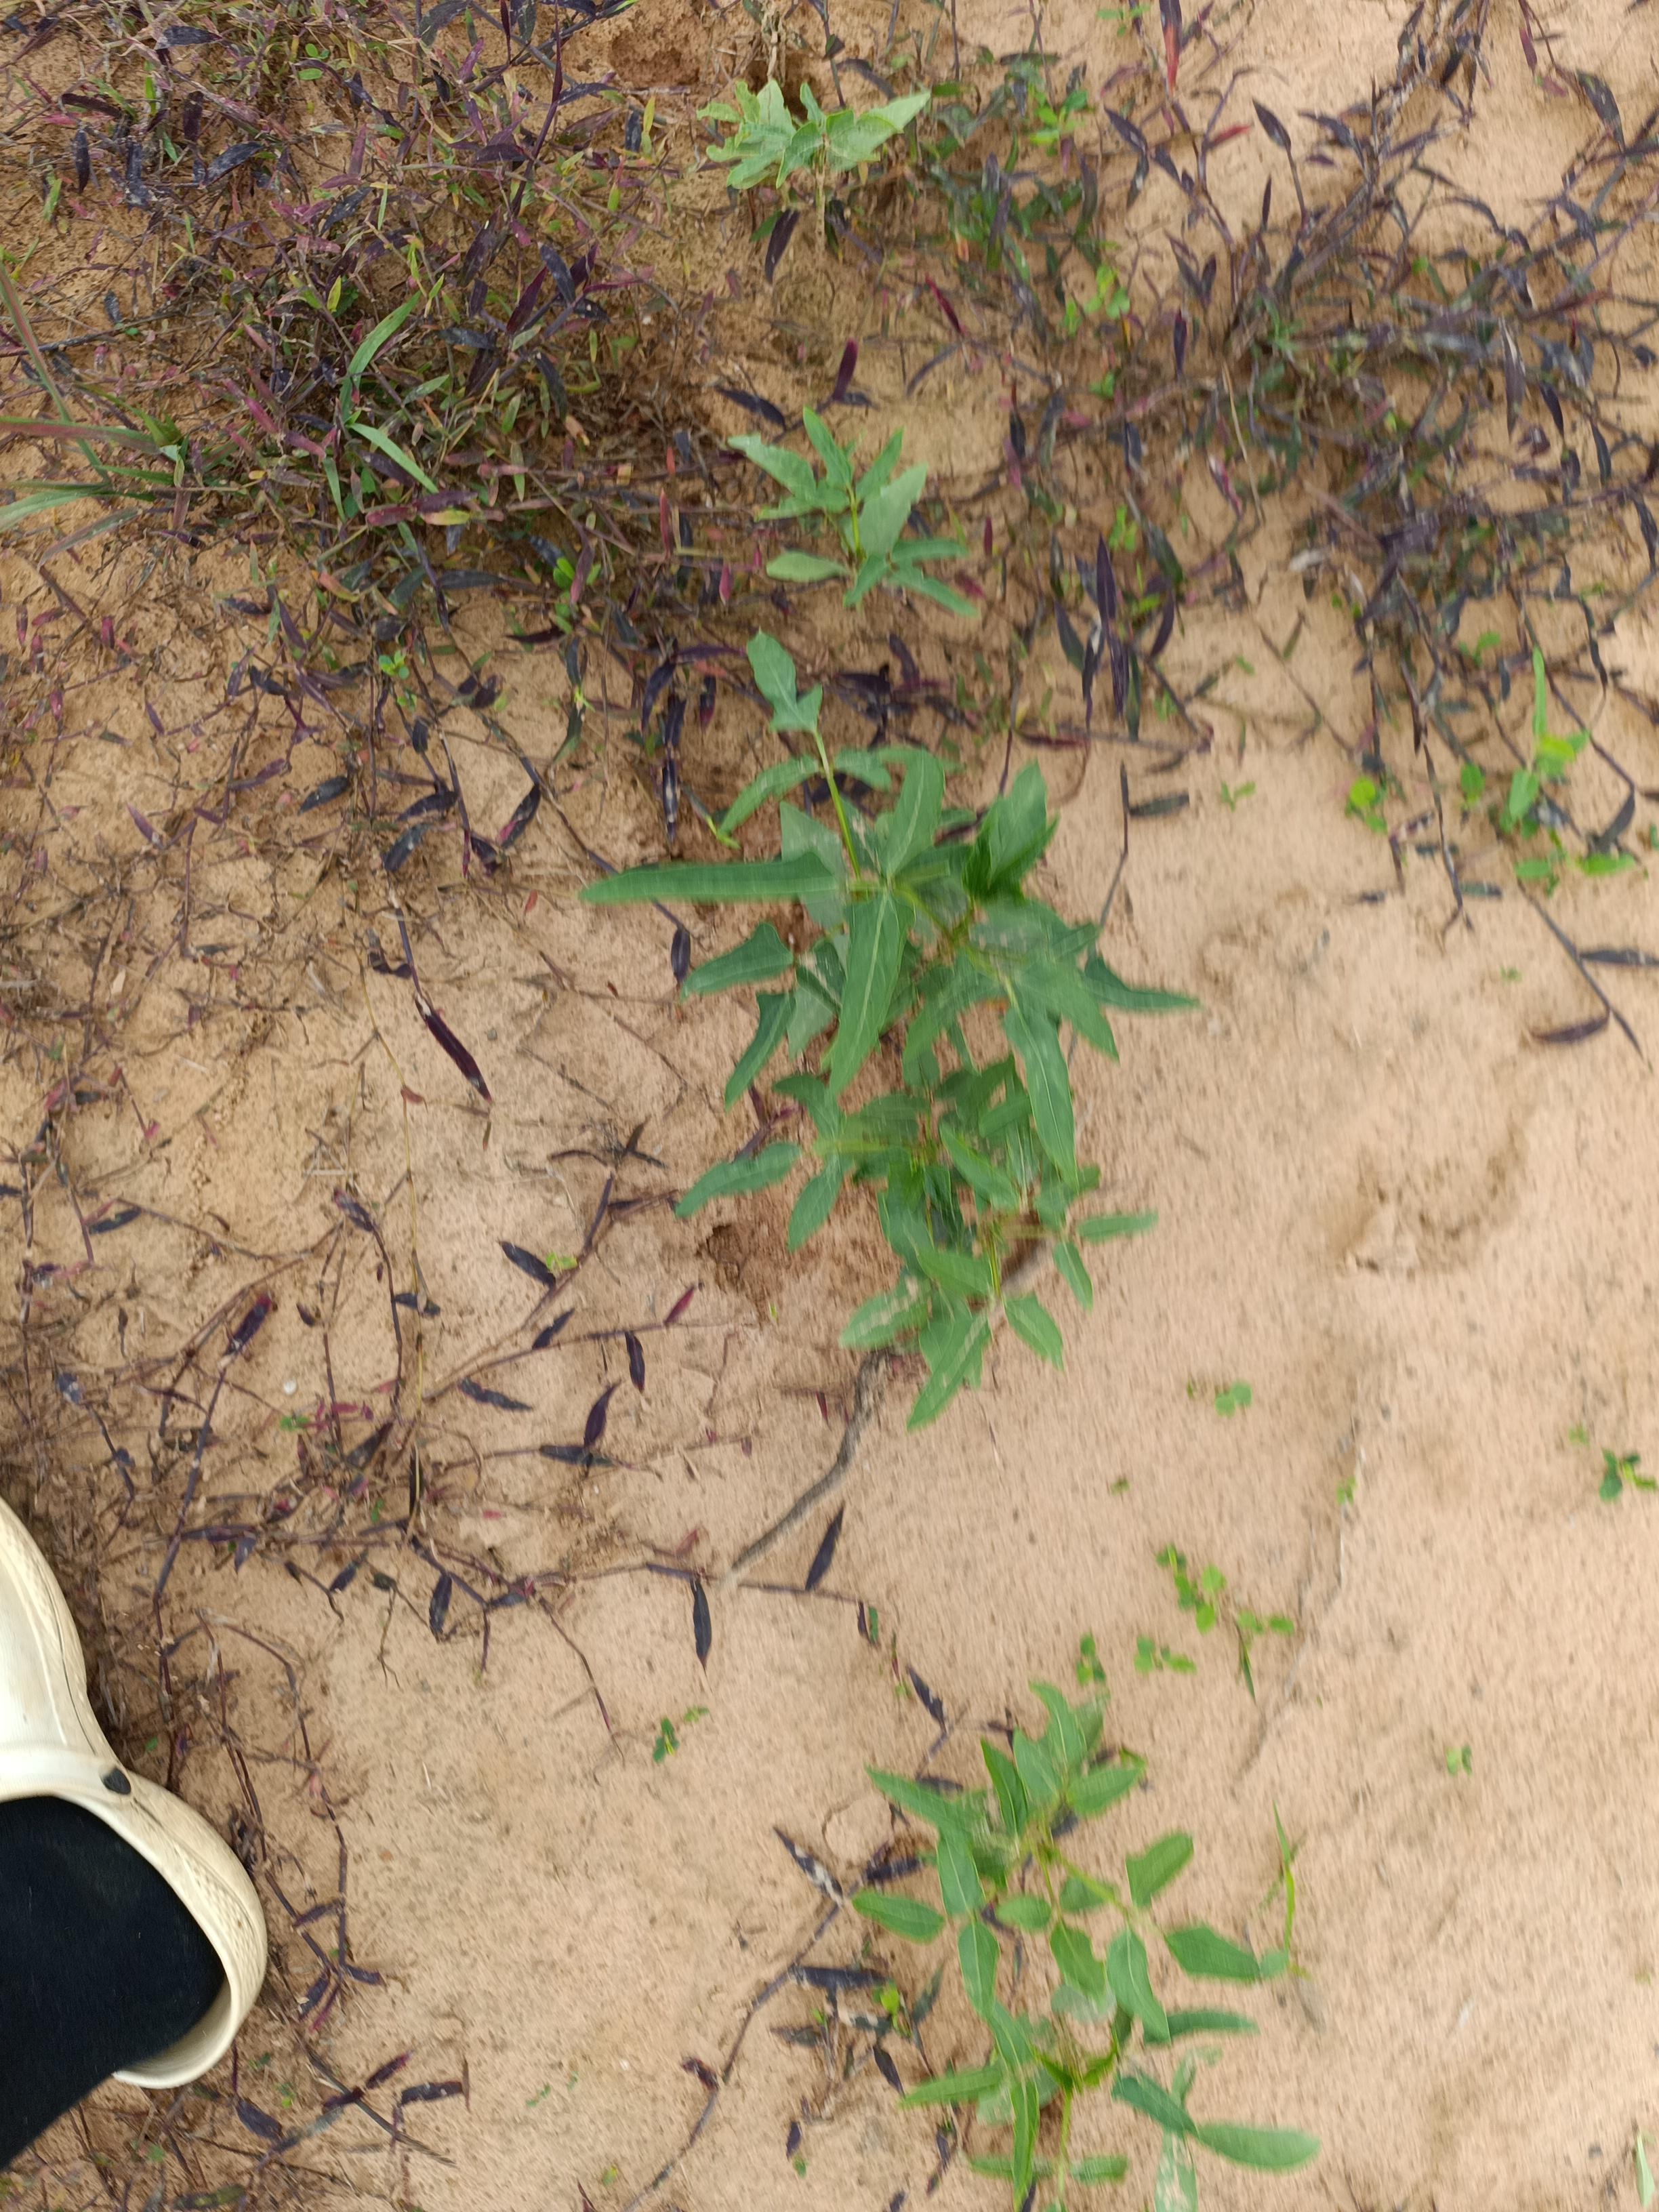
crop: cowpea
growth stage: emergence
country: Nigeria
